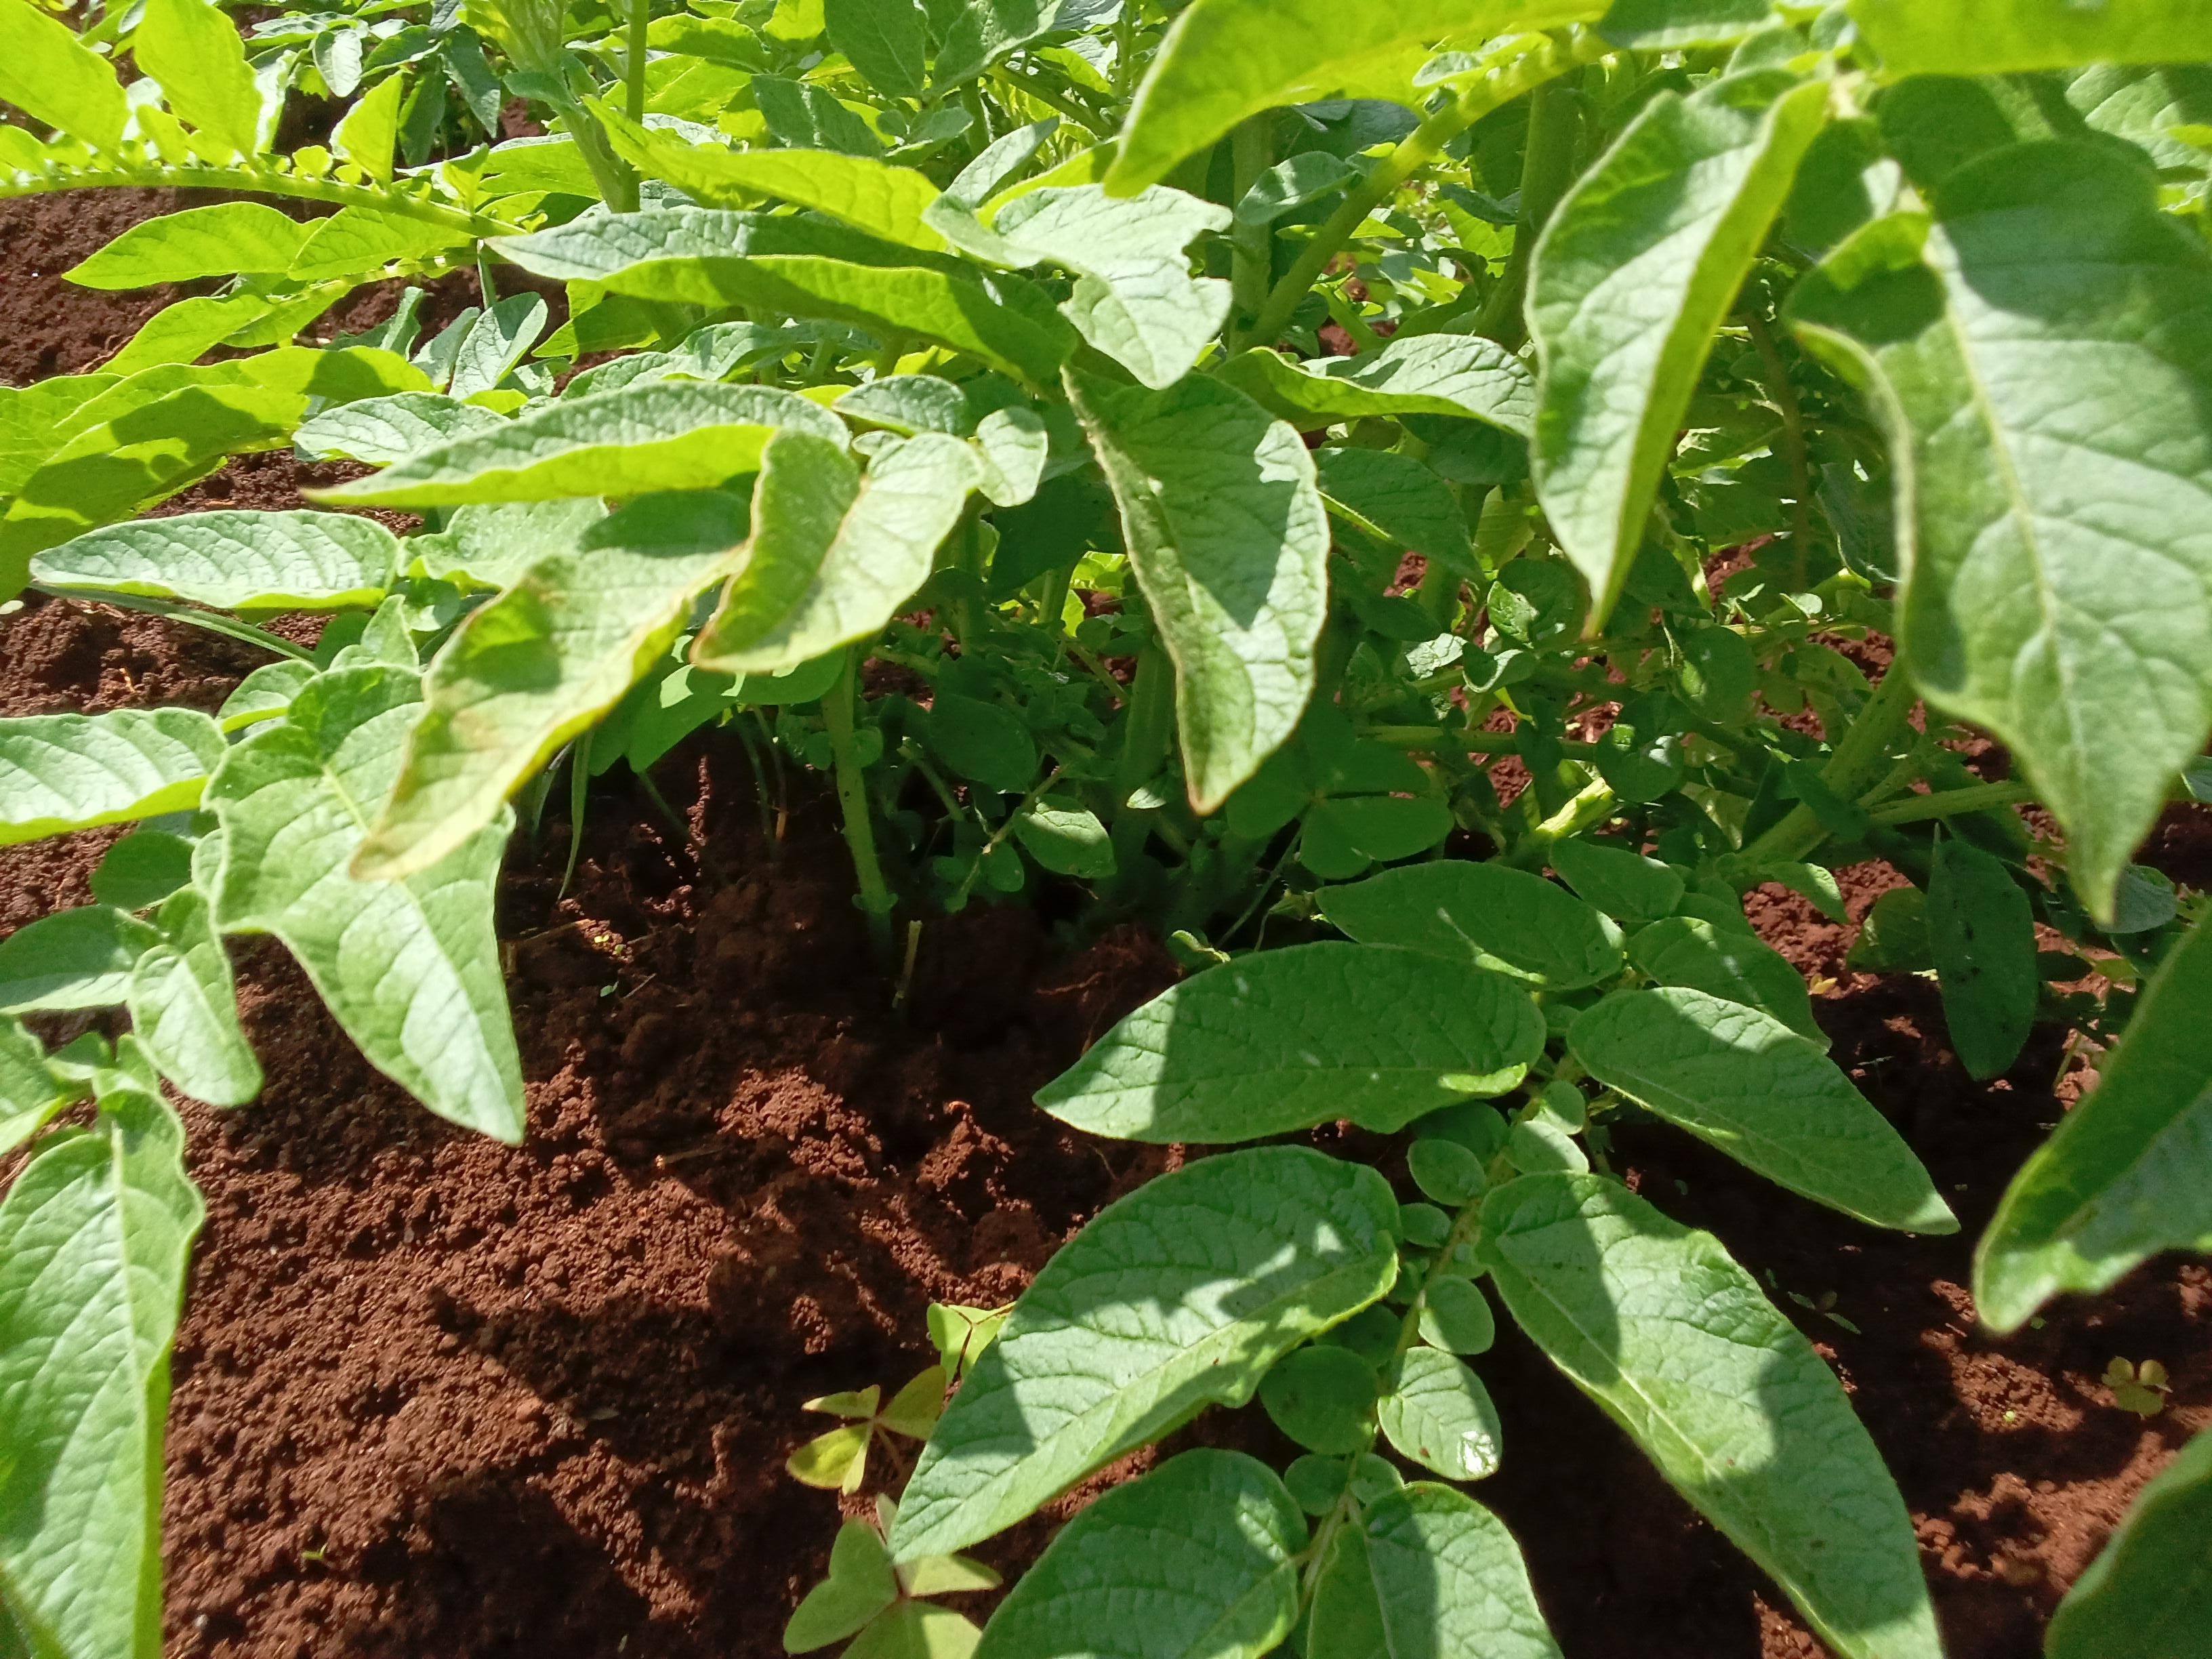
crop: potato
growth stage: vegetative
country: Kenya
